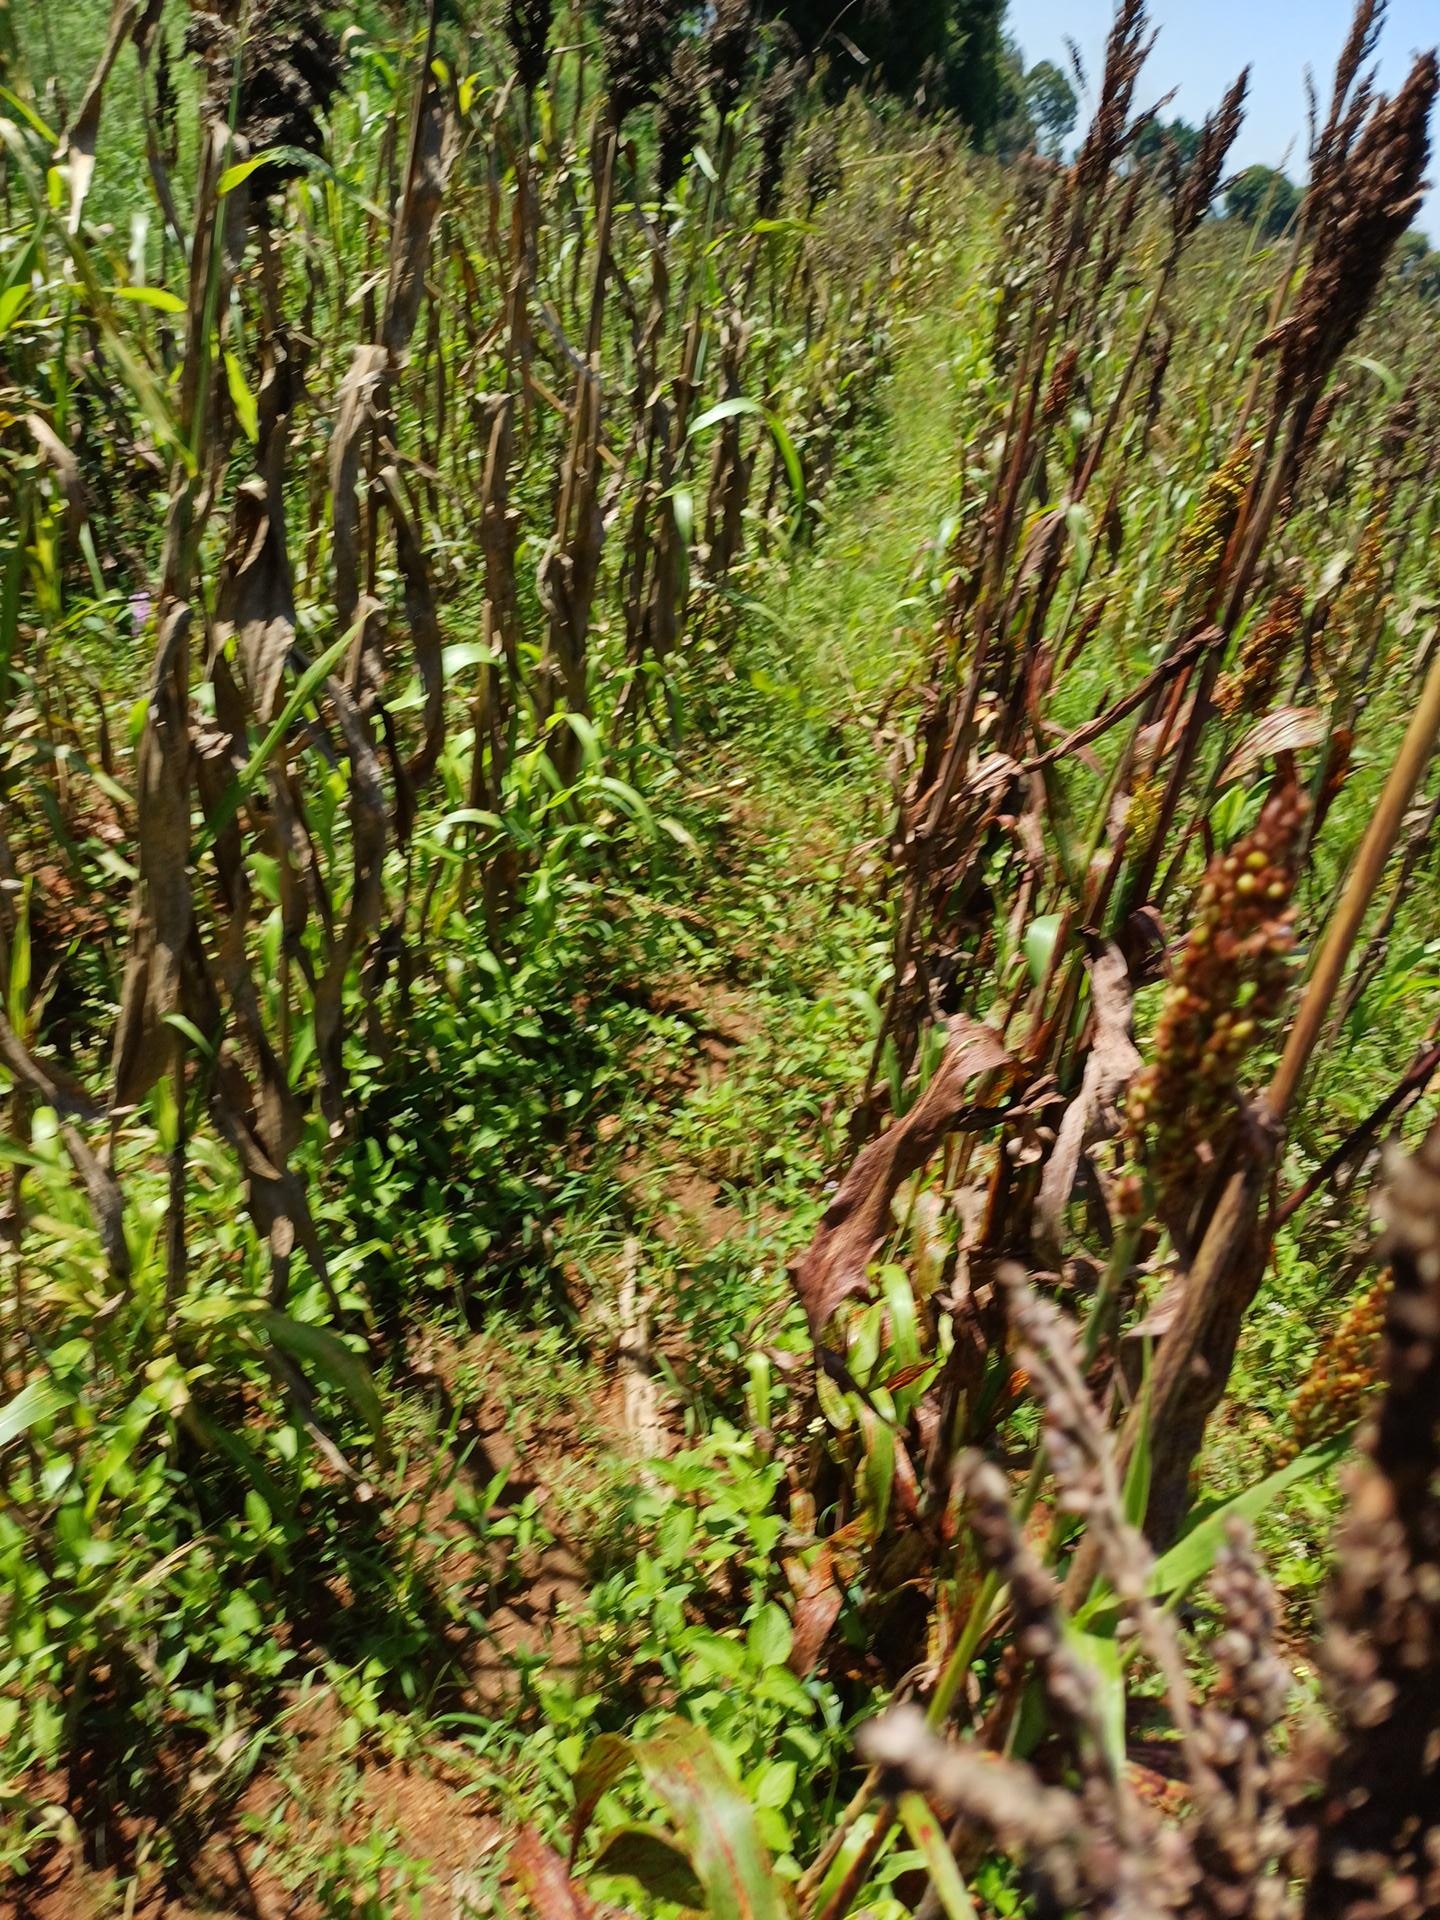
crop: sorghum
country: Kenya
